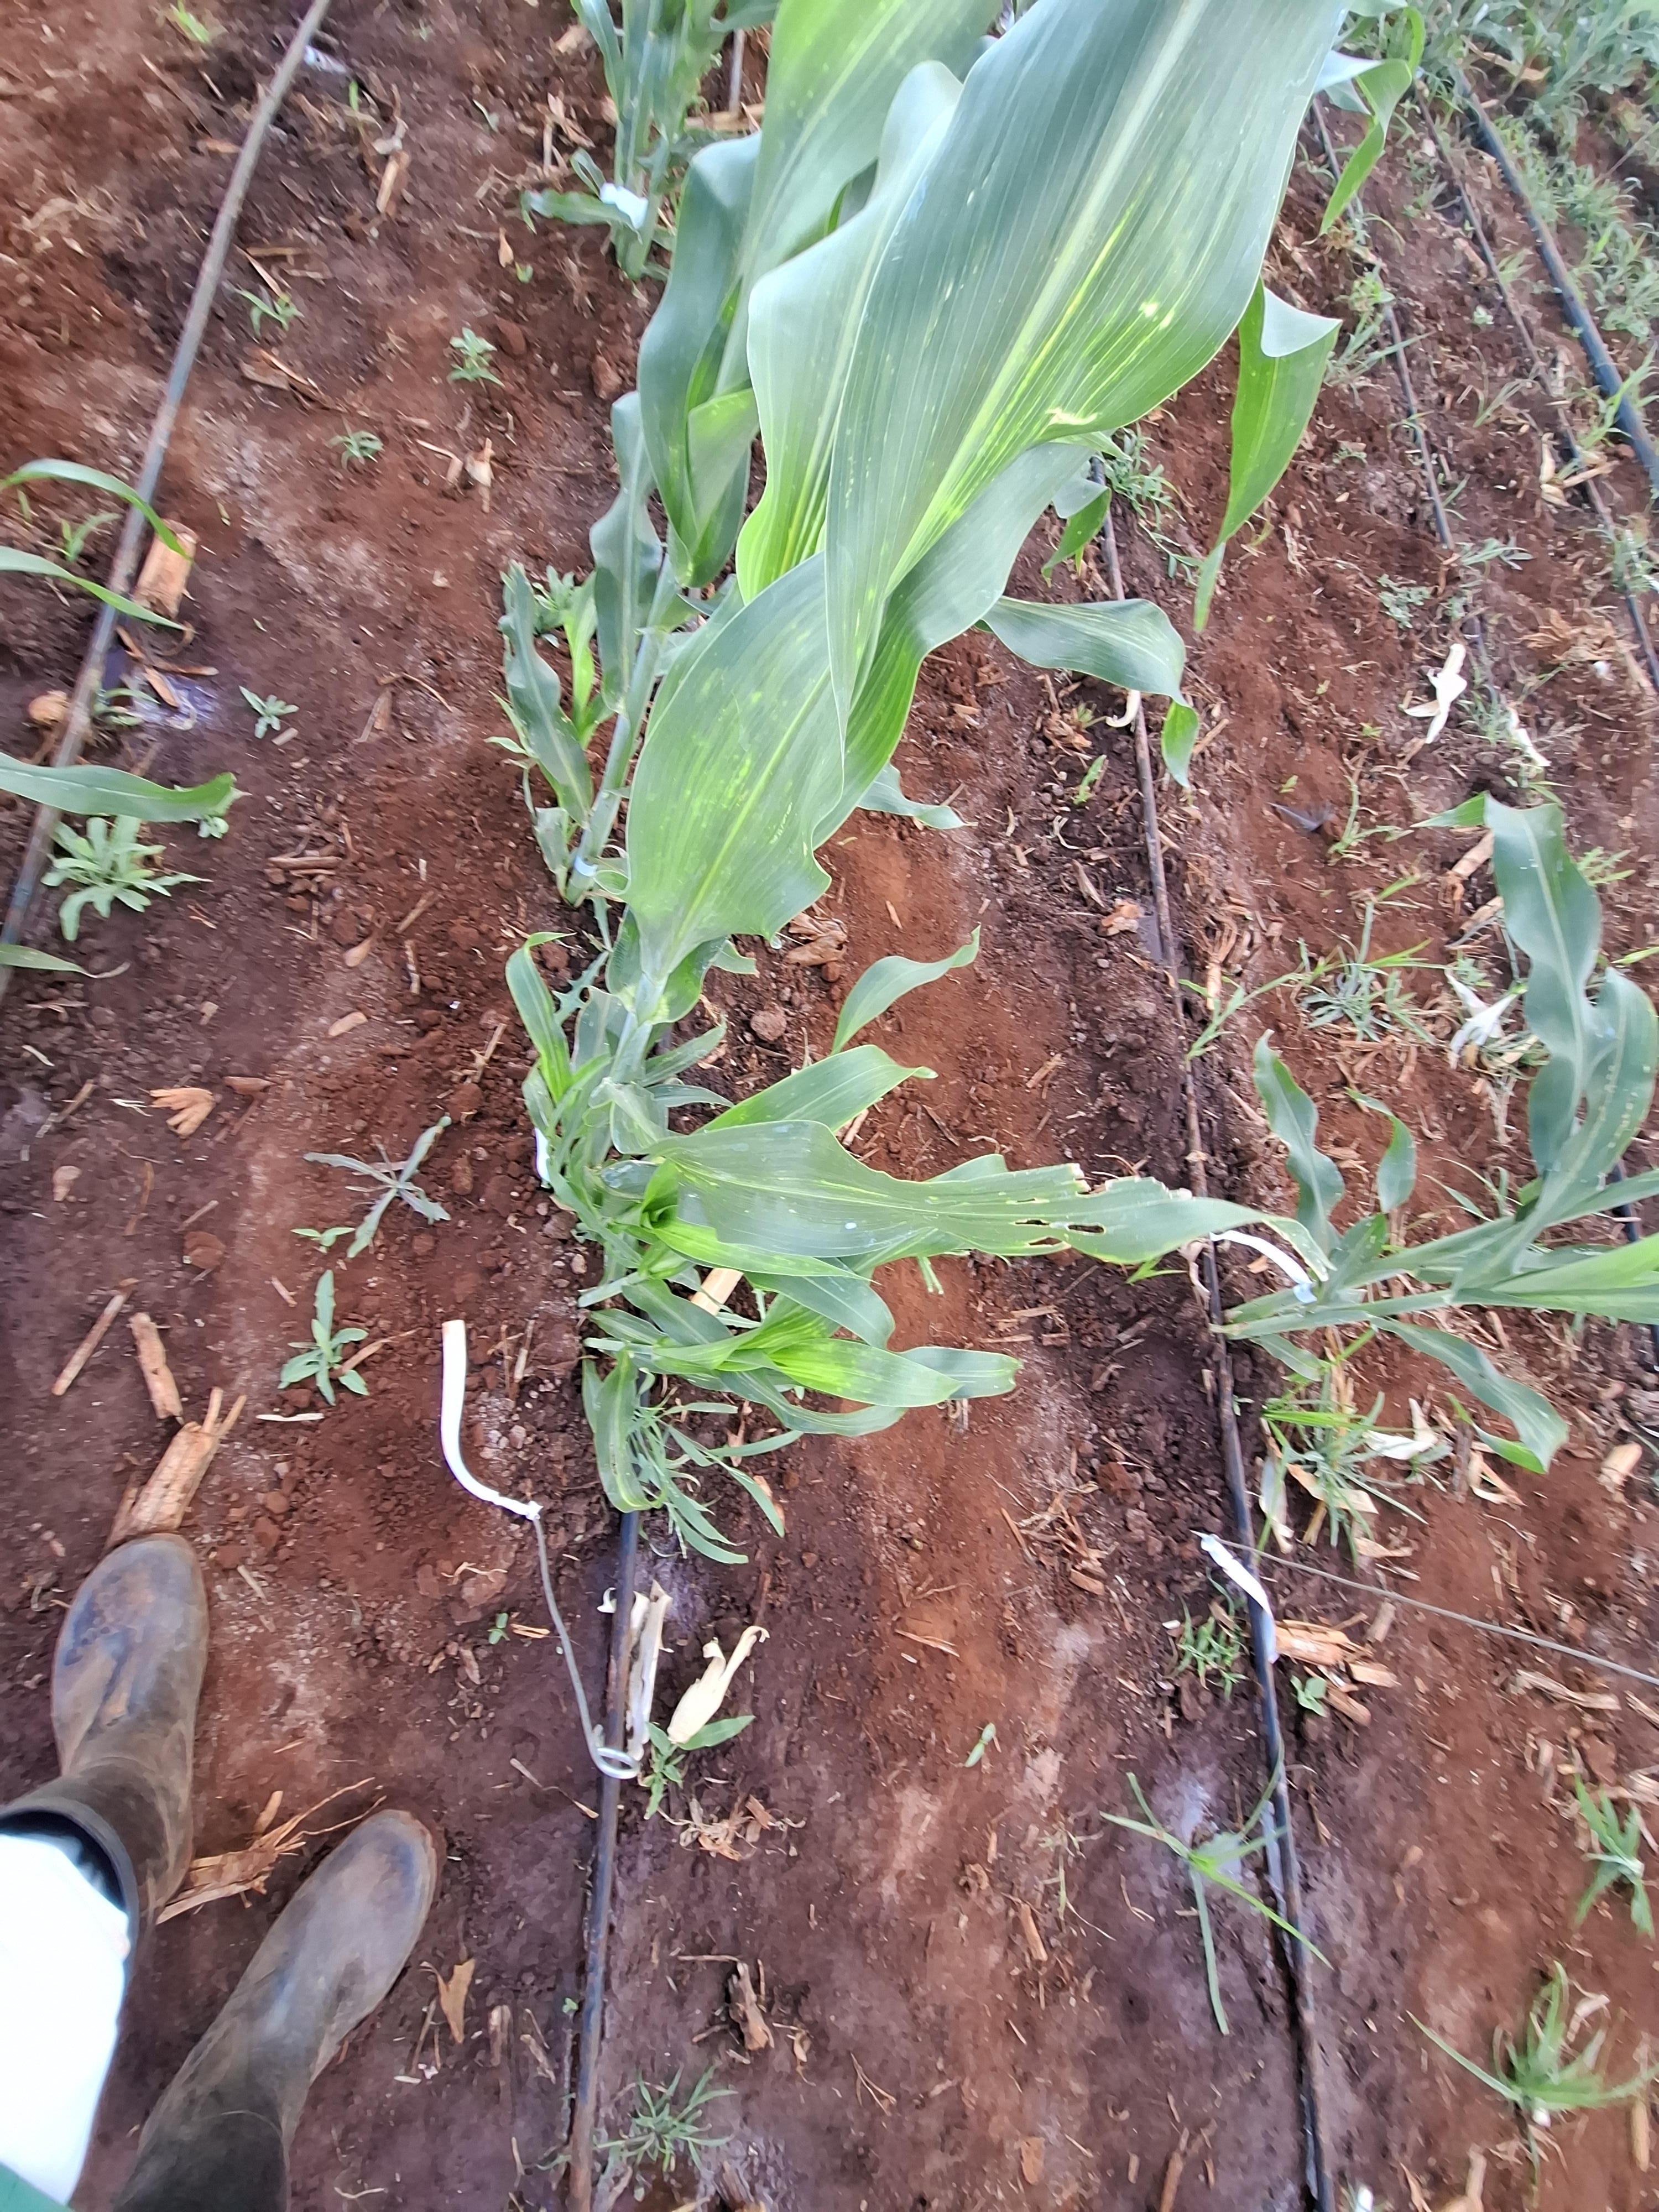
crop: sorghum
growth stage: vegetative
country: Kenya
